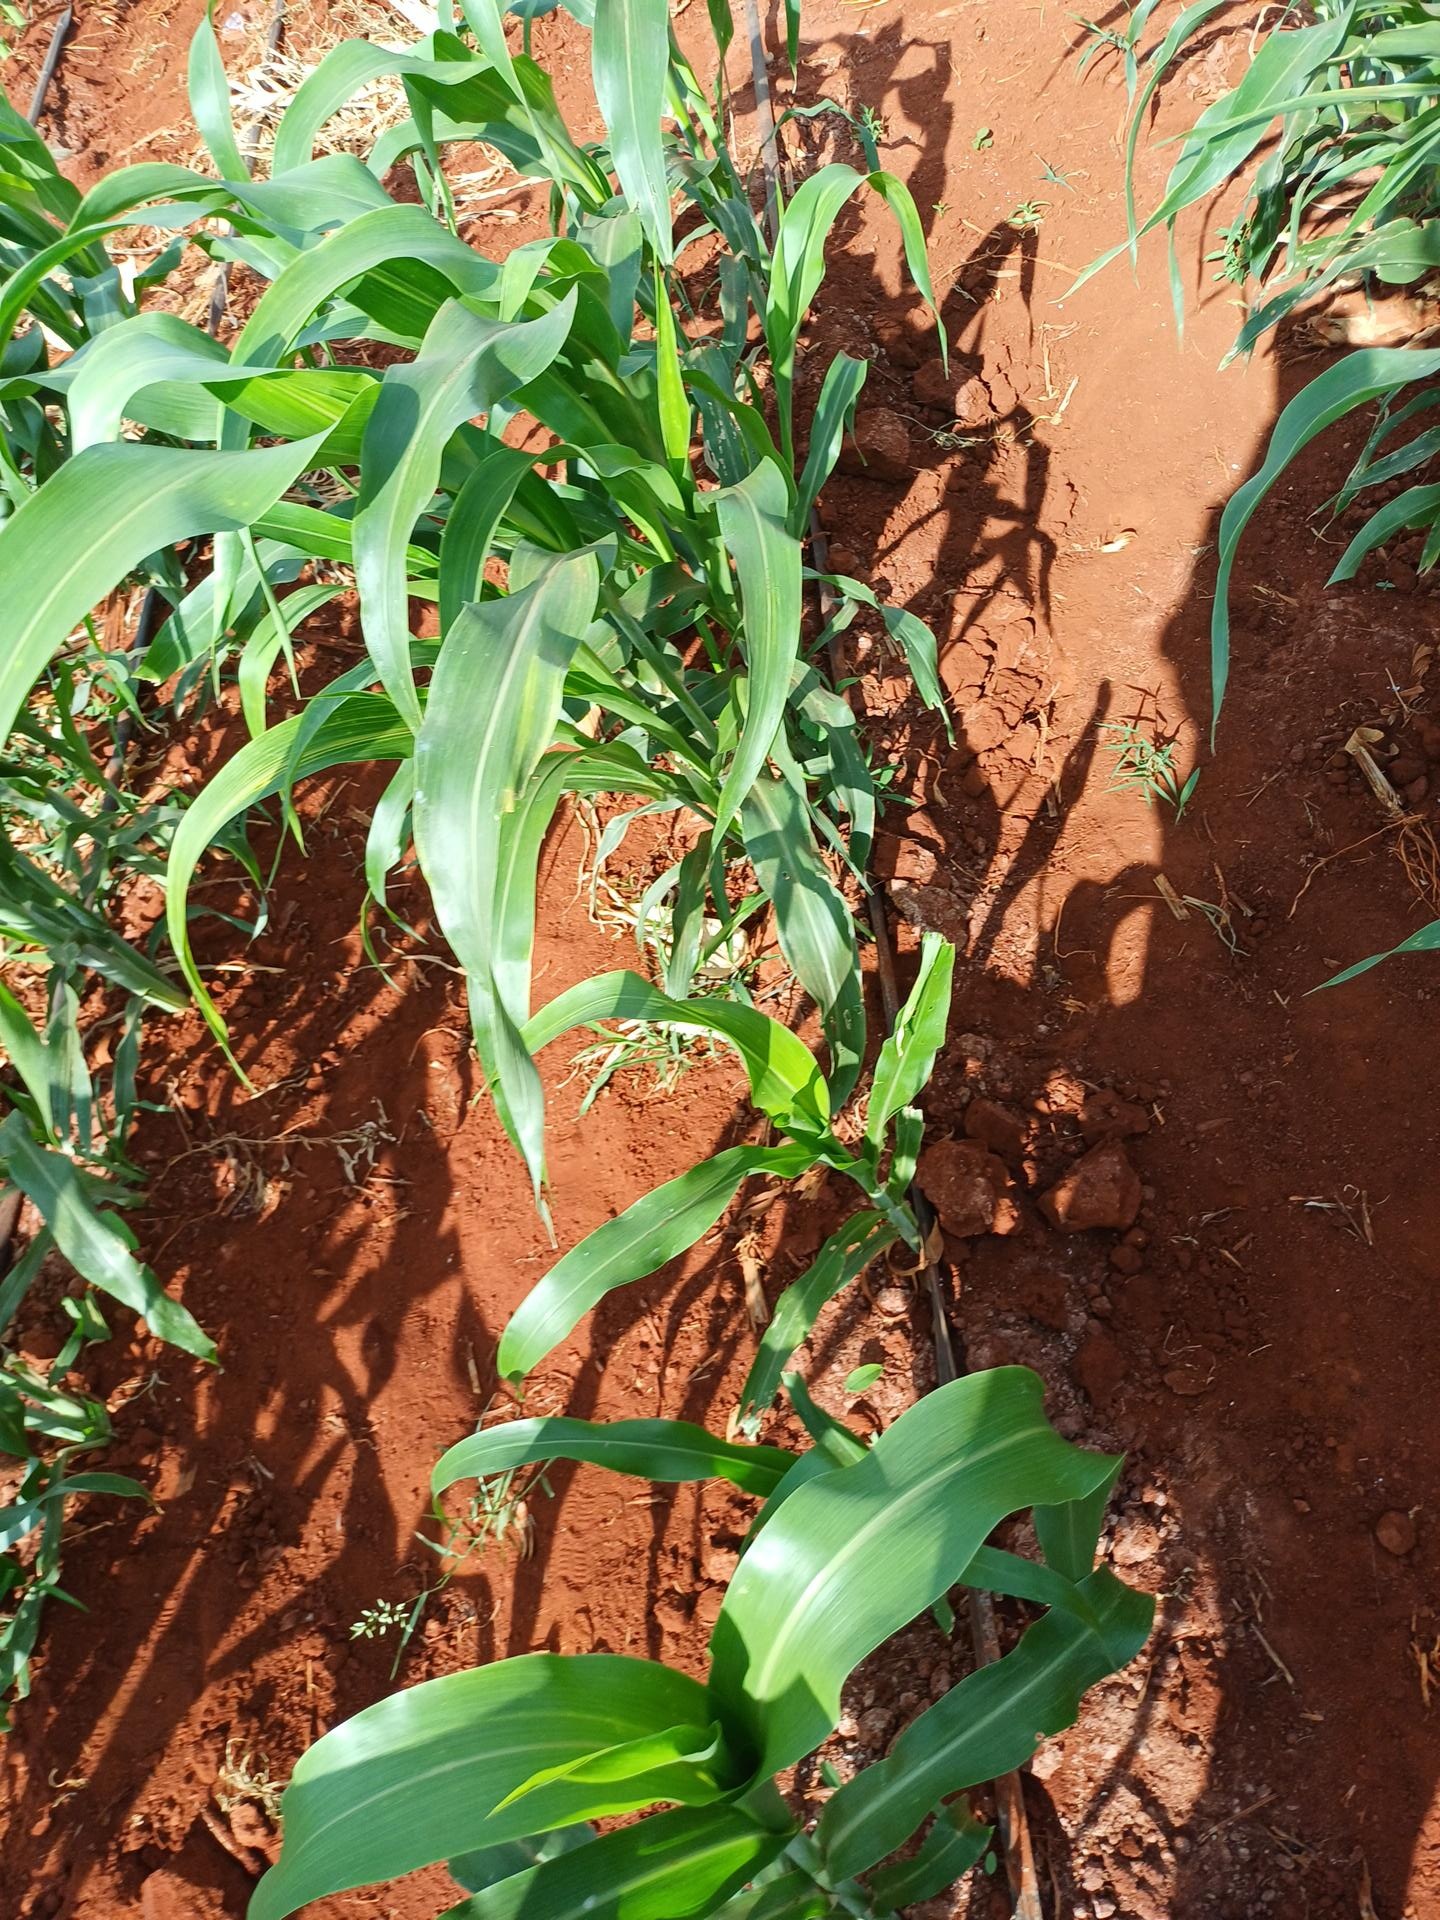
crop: sorghum
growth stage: vegetative
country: Kenya
